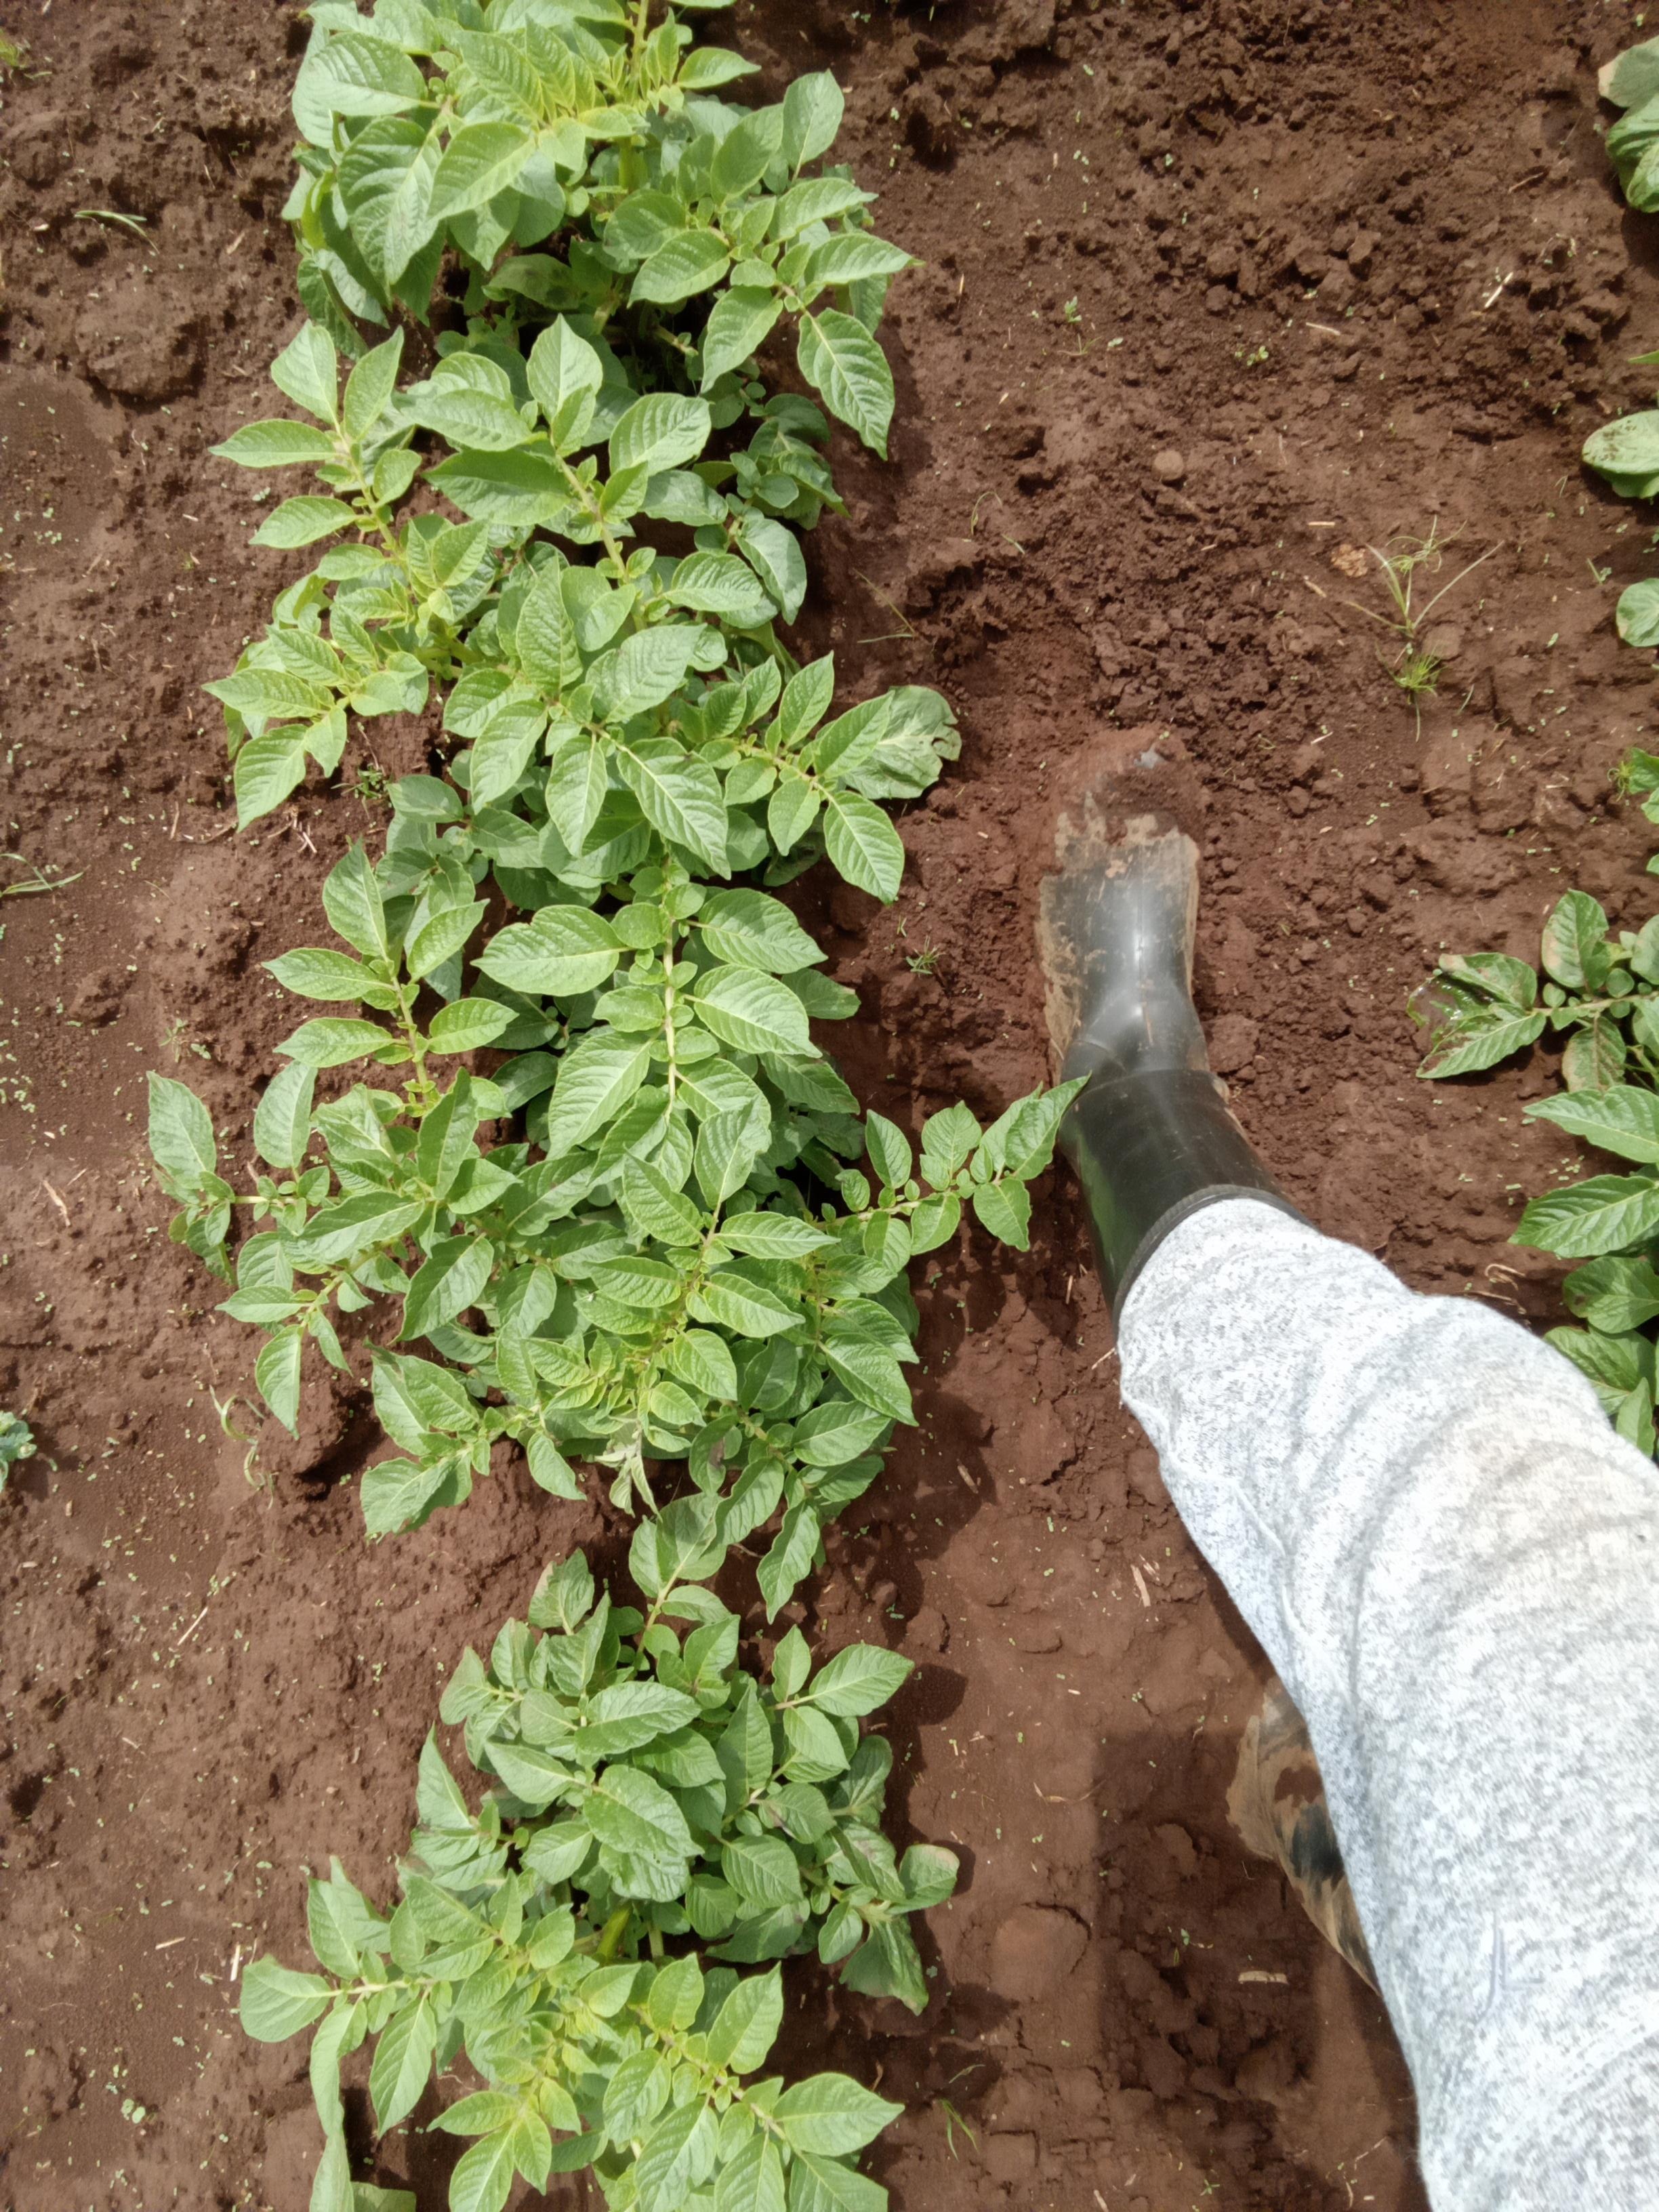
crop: potato
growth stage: vegetative
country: Kenya
